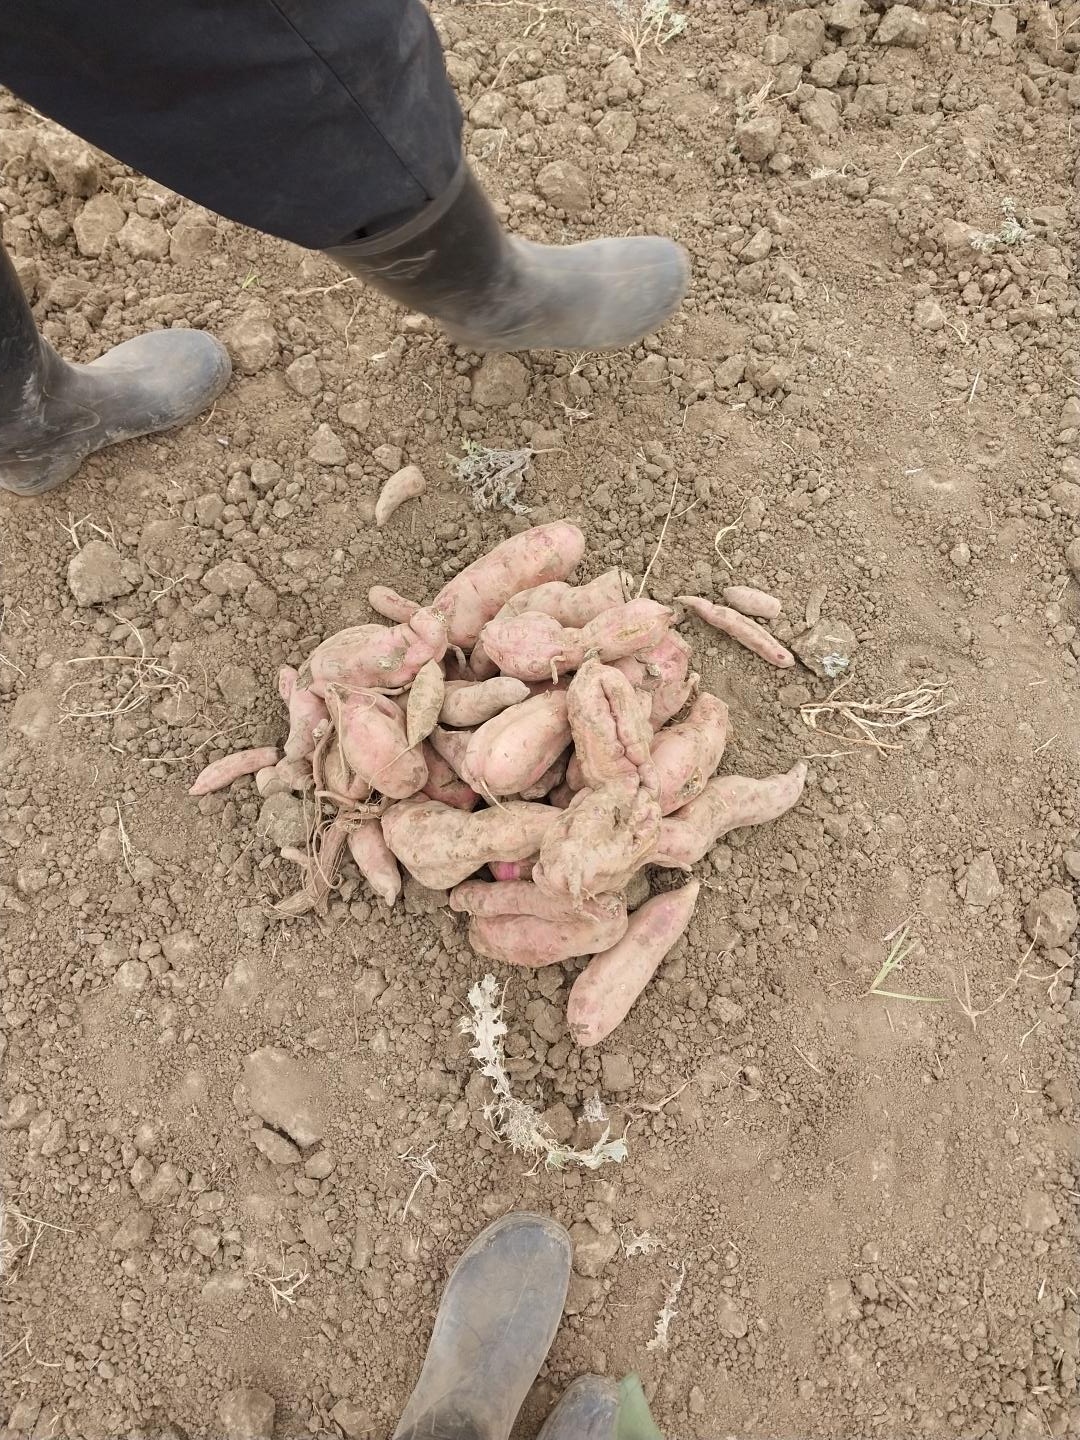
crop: sweet potato
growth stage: harvest maturity
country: Tanzania
